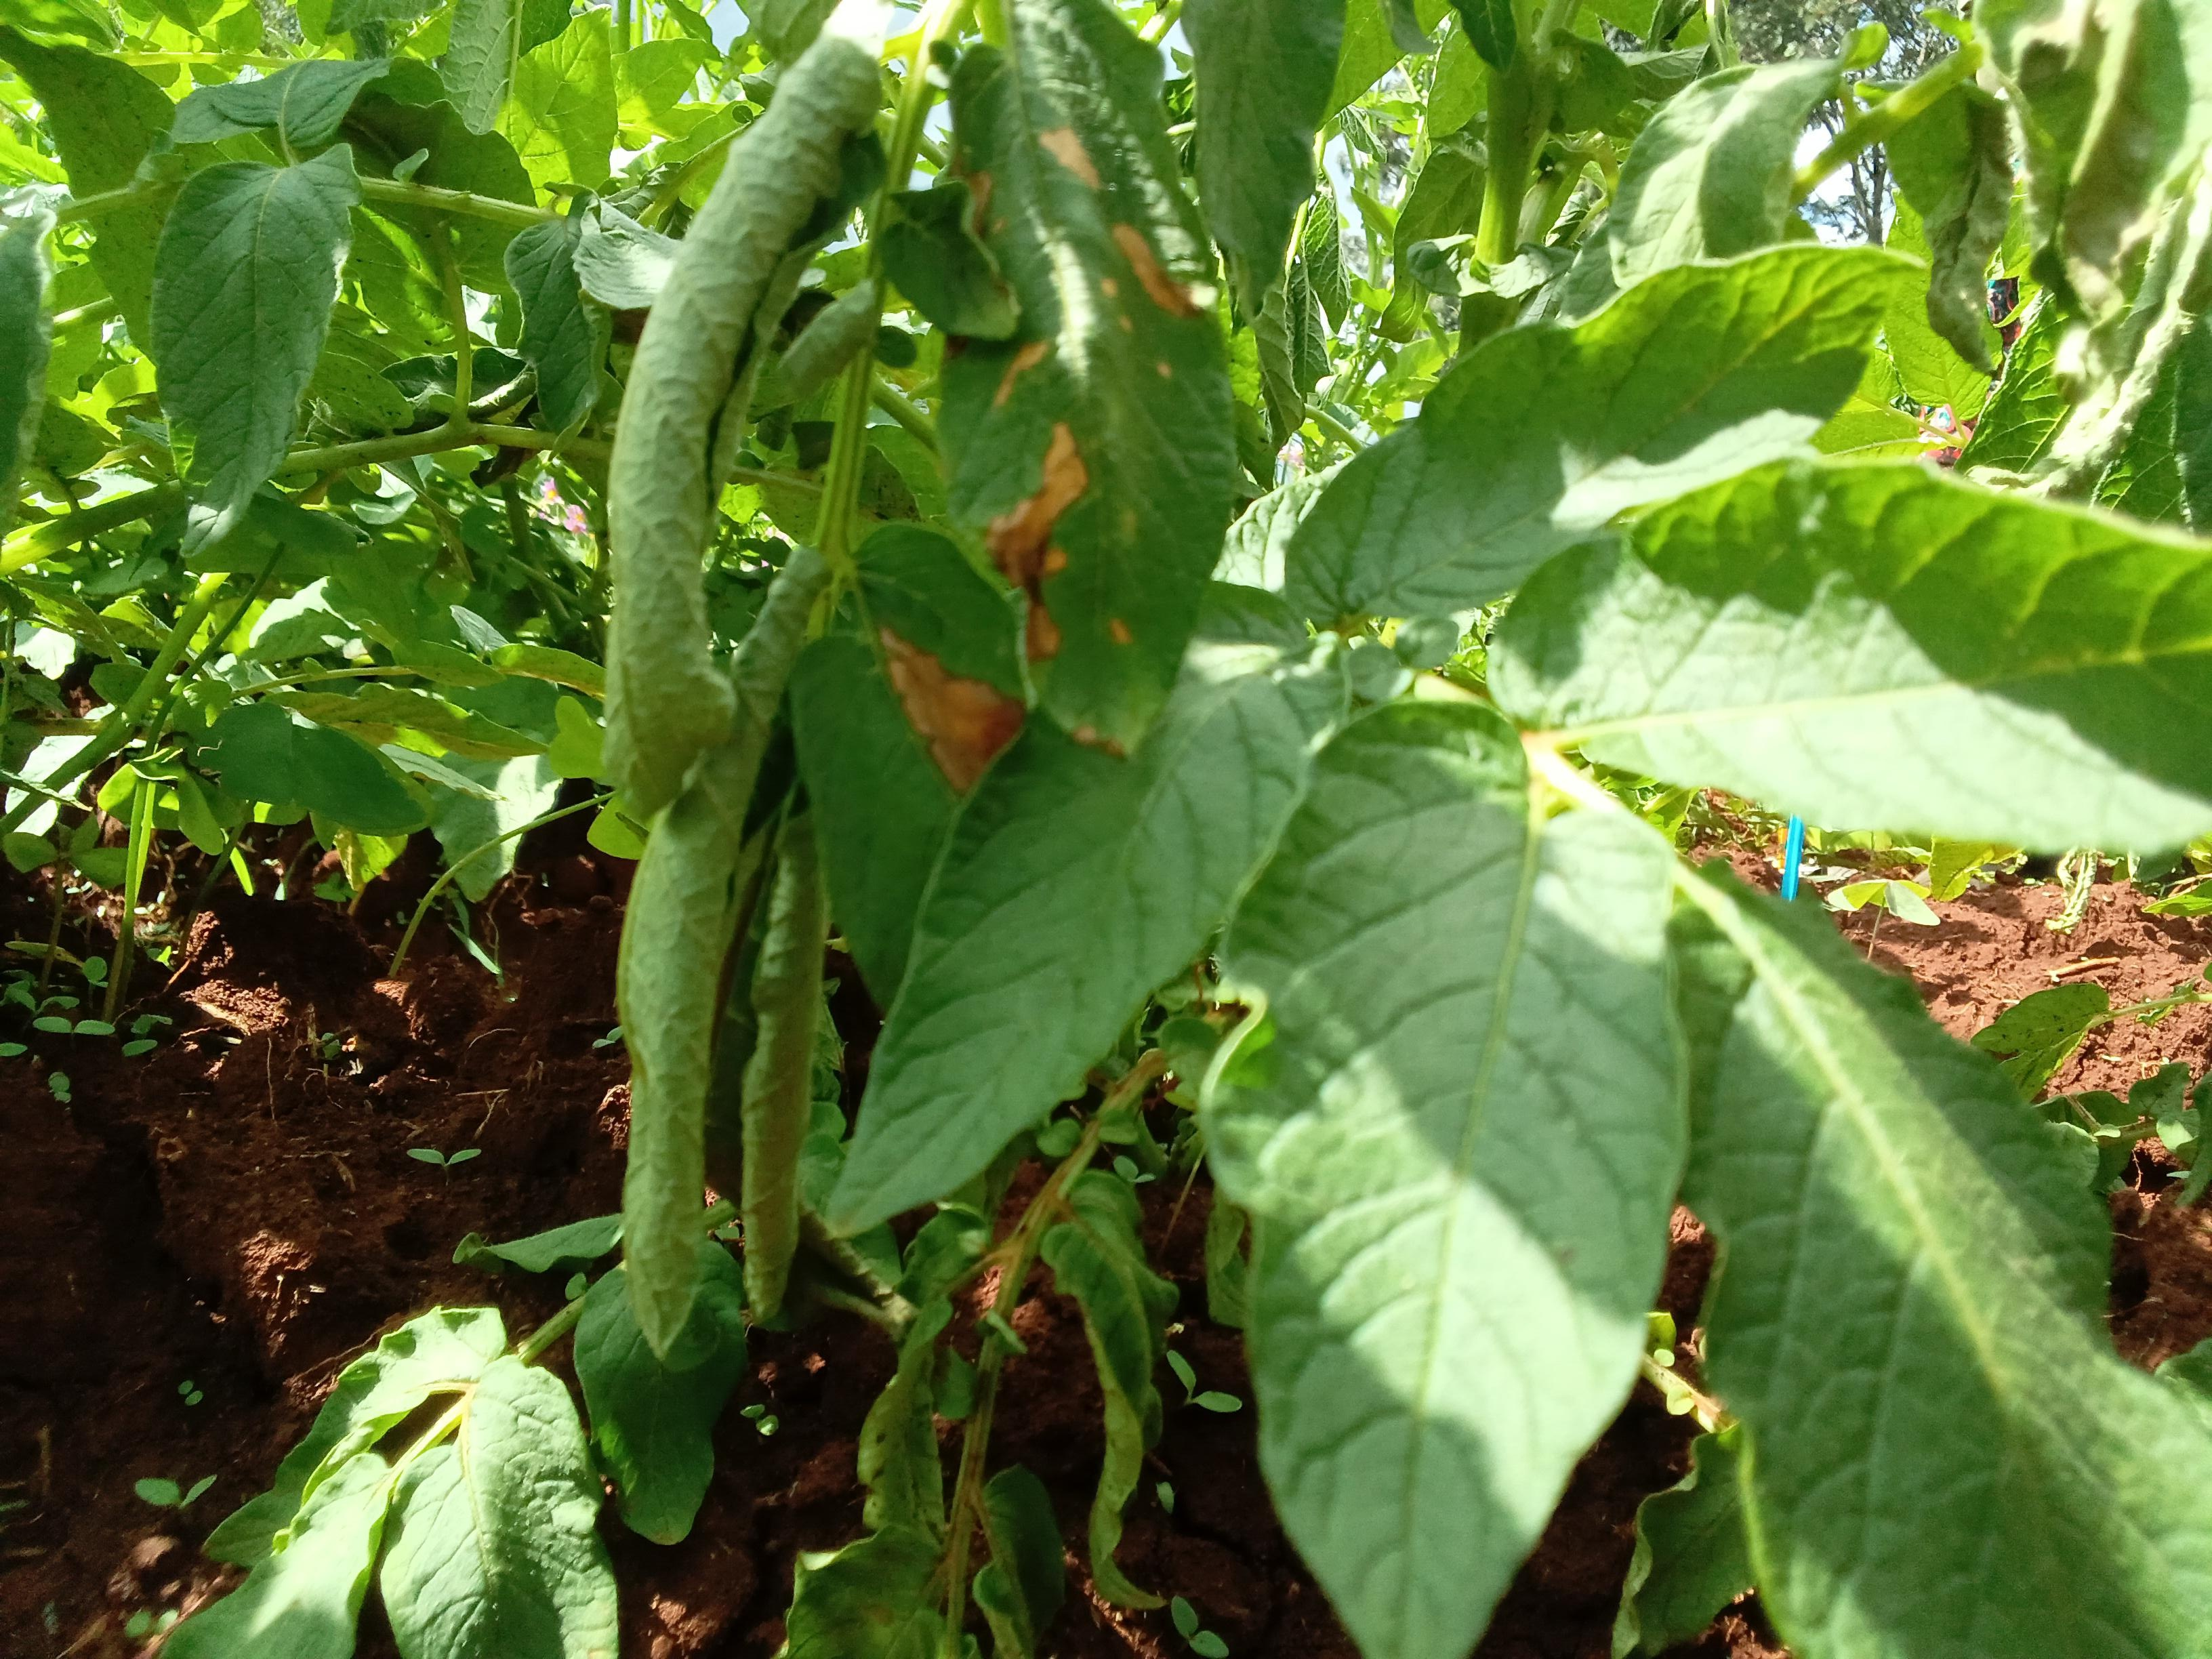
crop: potato
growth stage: flowering
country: Kenya
